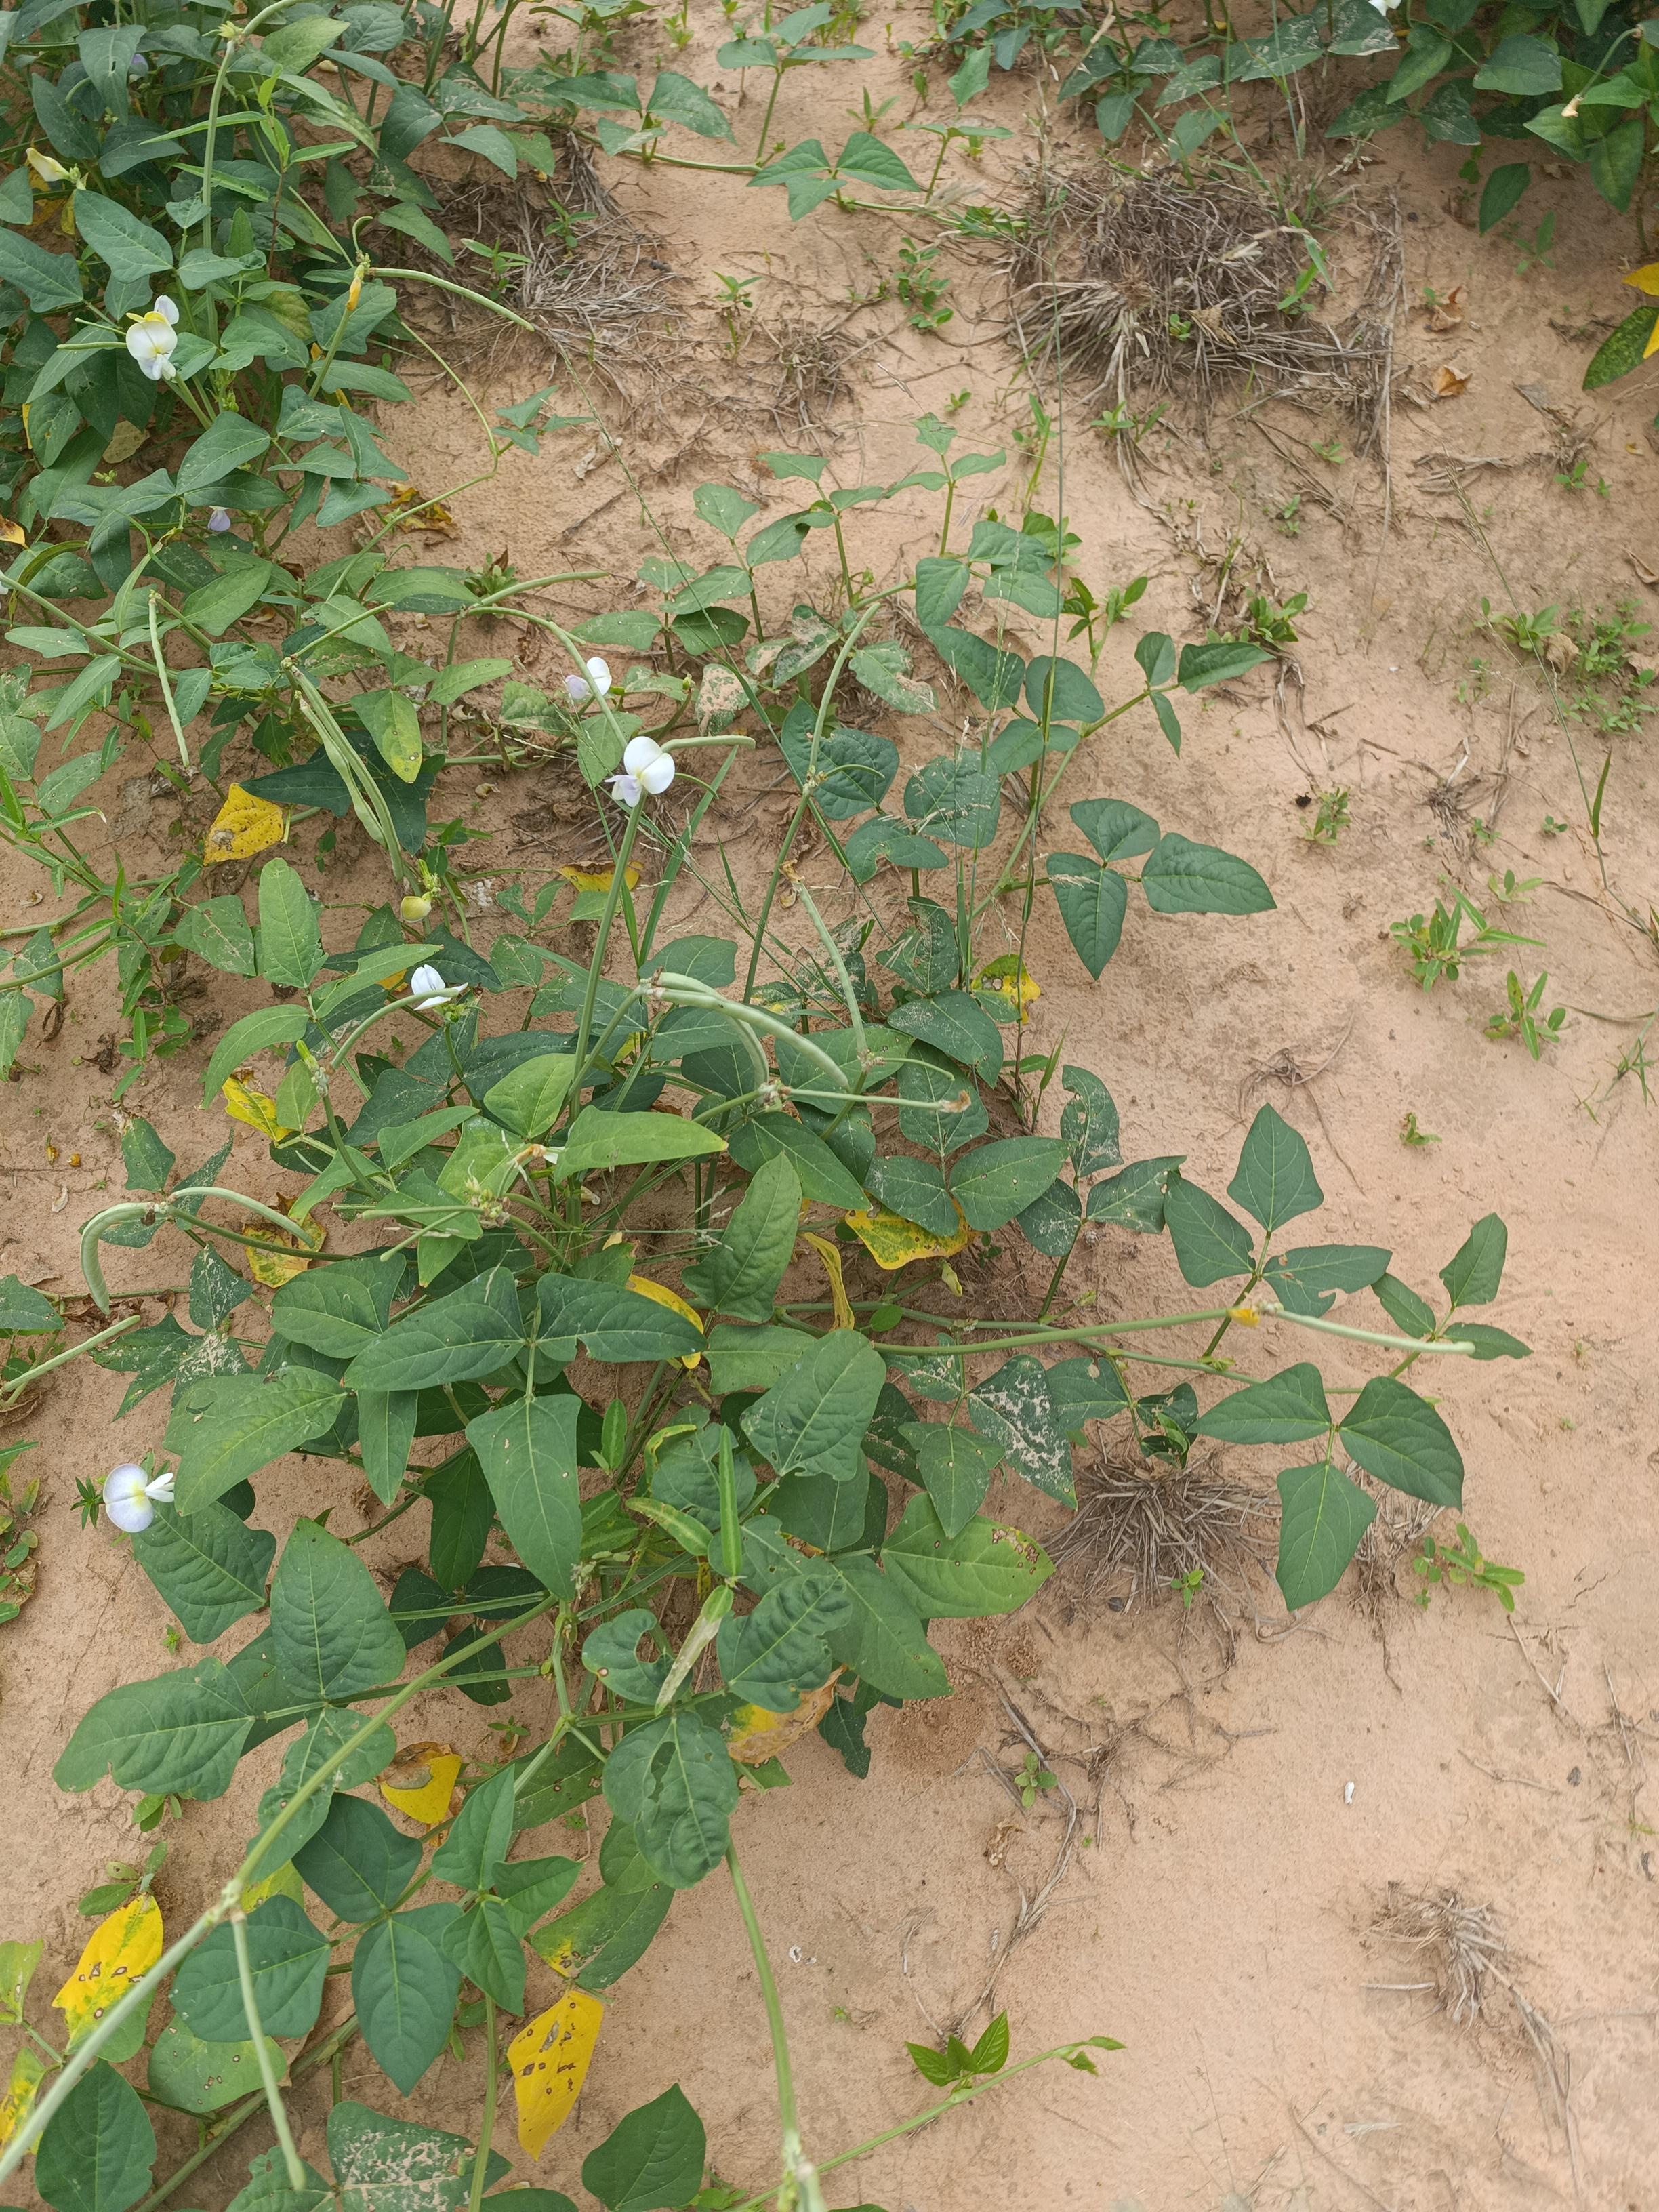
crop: cowpea
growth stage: development pod
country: Nigeria
